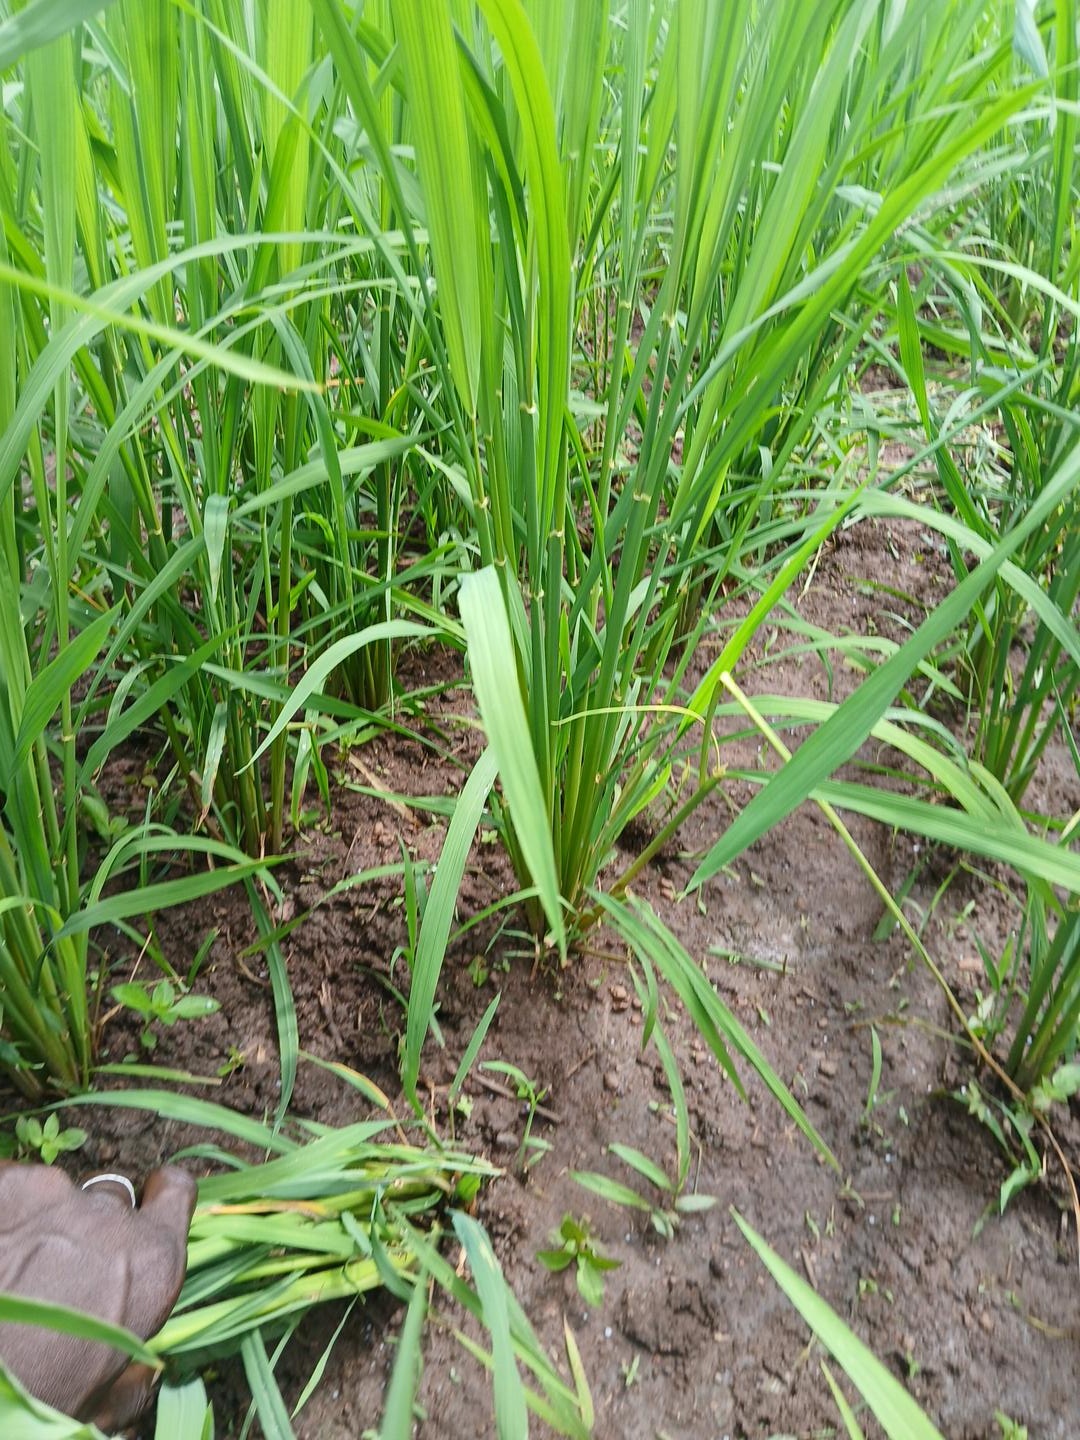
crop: rice
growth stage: elongation stem
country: Côte d'Ivoire
